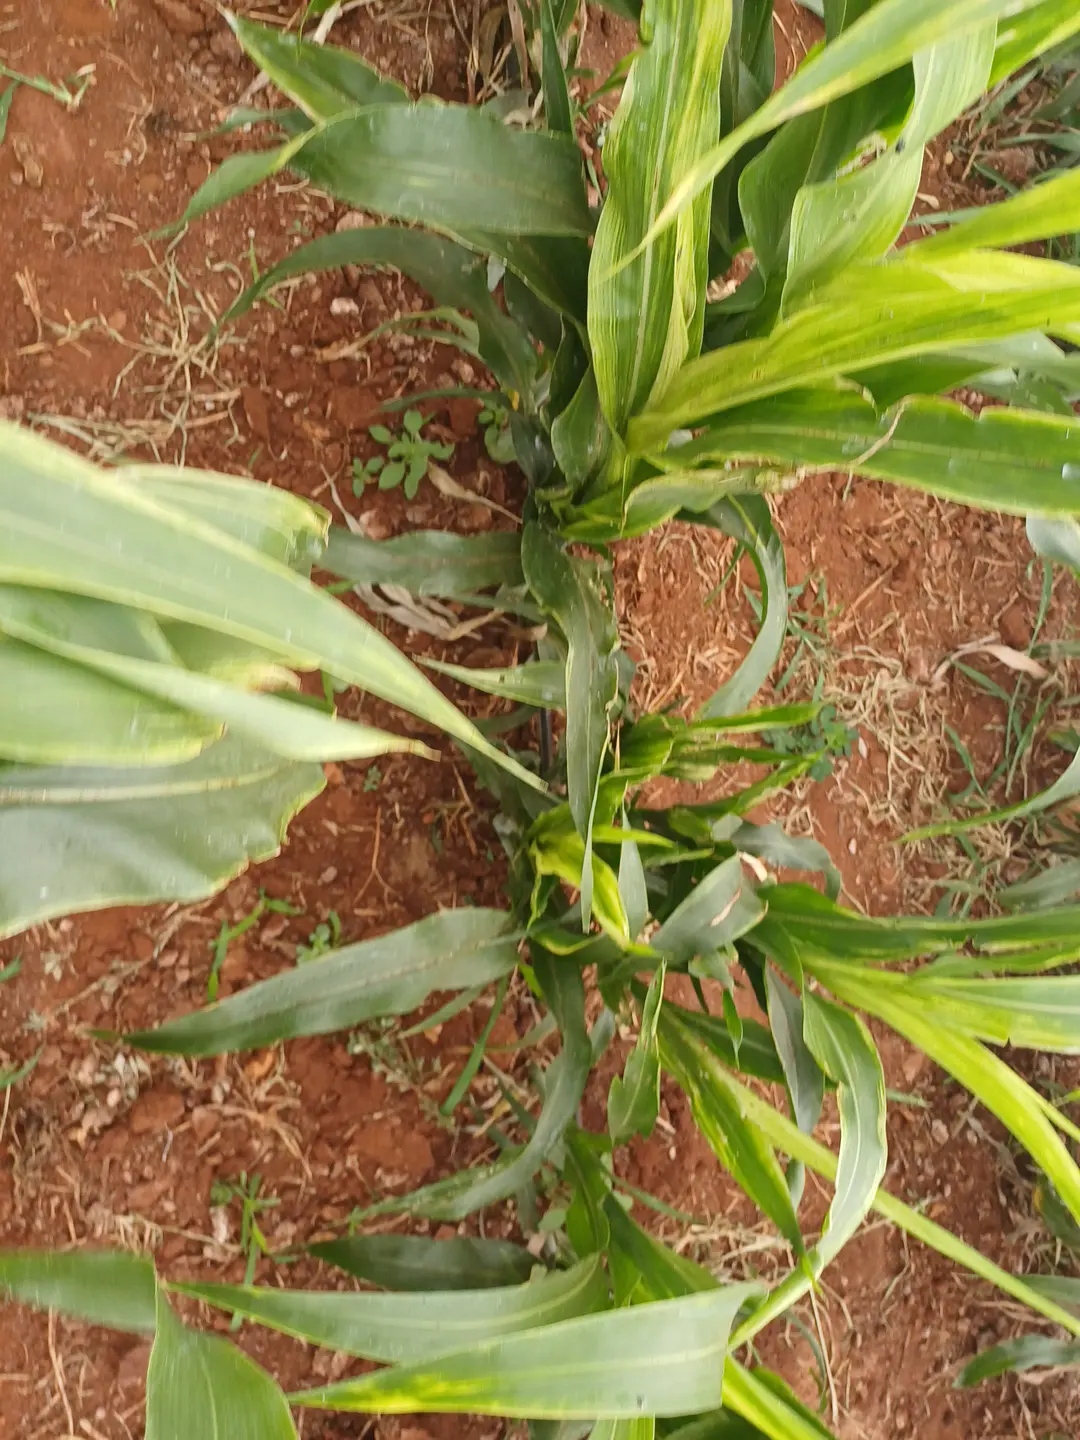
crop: sorghum
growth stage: heading tuber
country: Kenya
